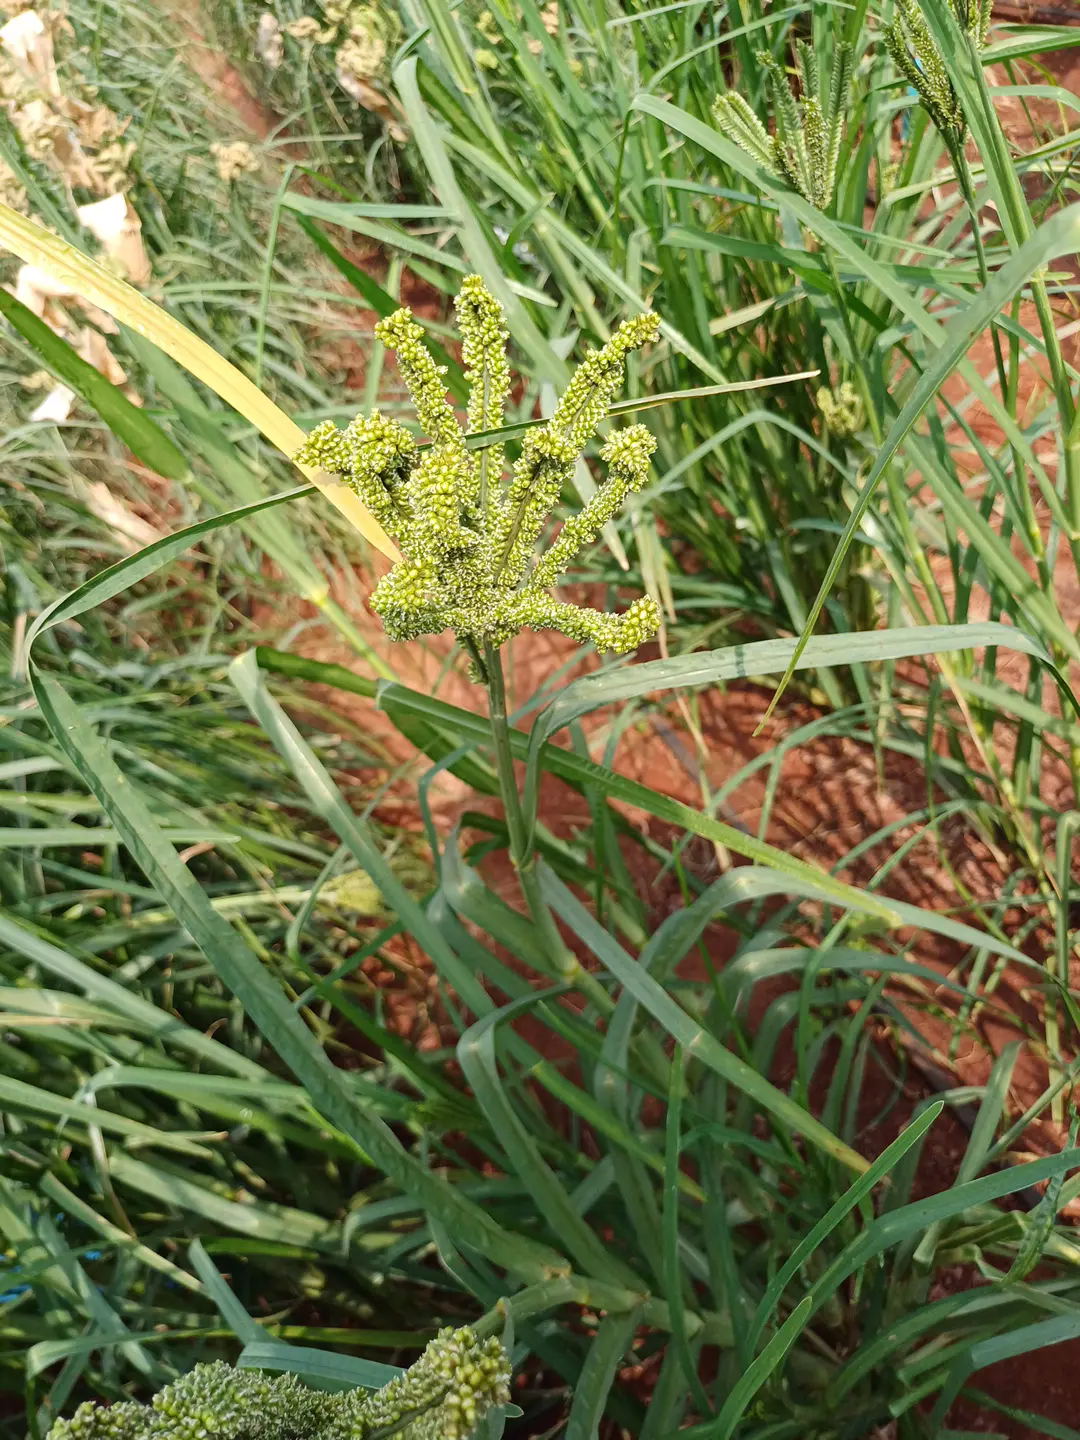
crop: finger millet
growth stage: filling grain
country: Kenya
